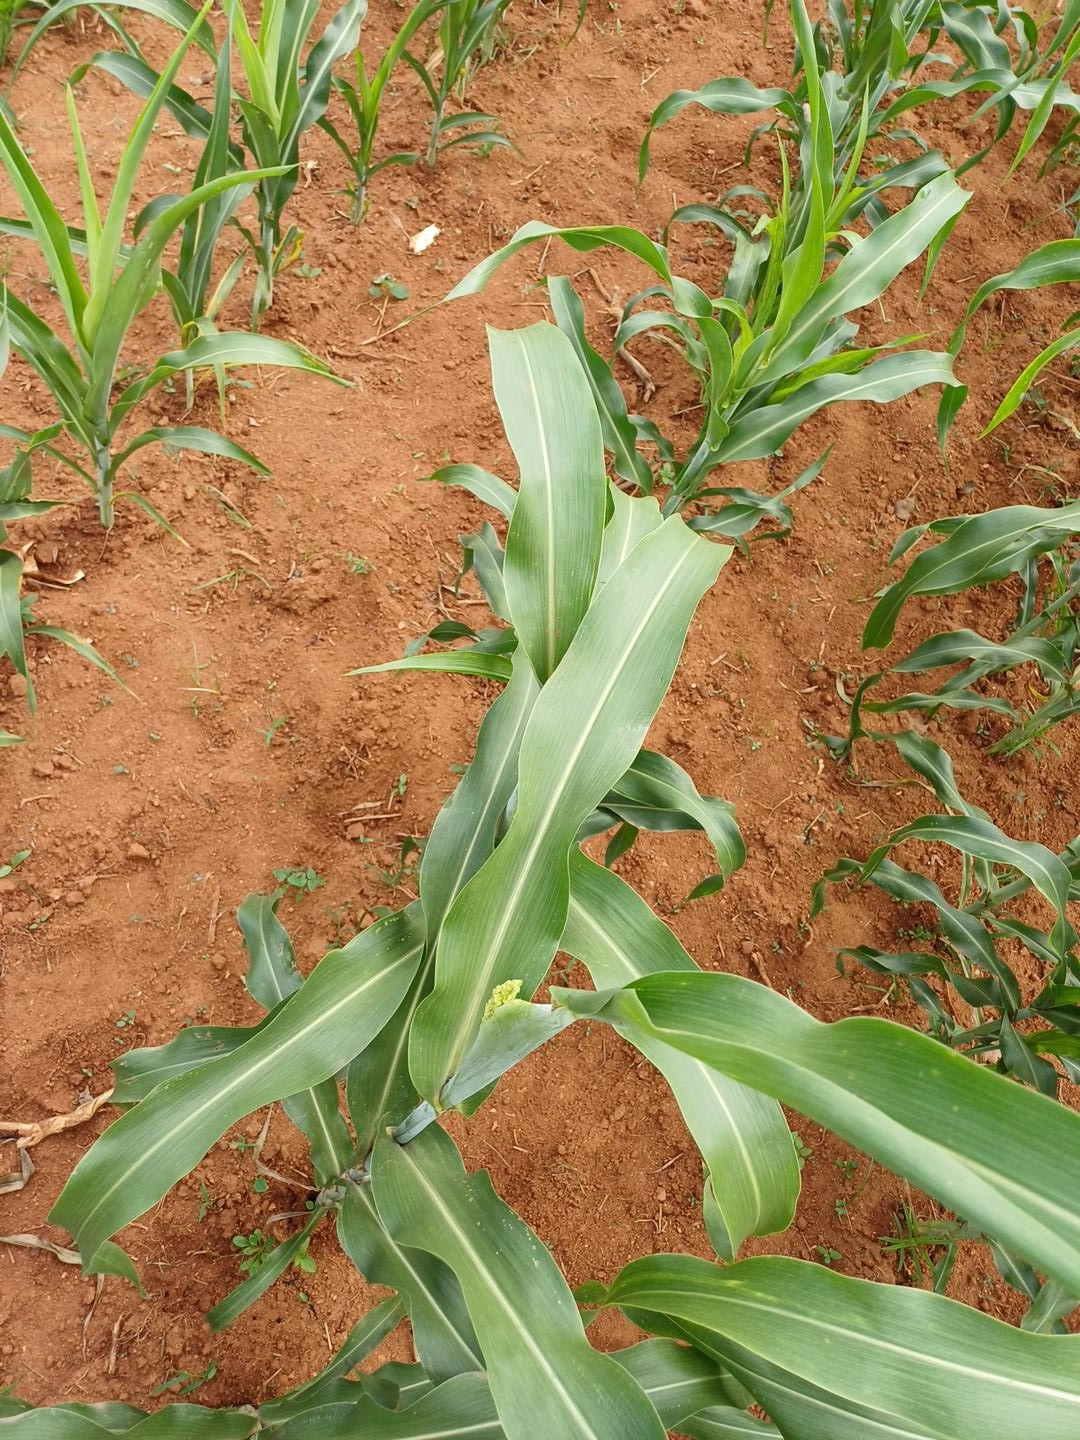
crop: sorghum
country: Kenya
